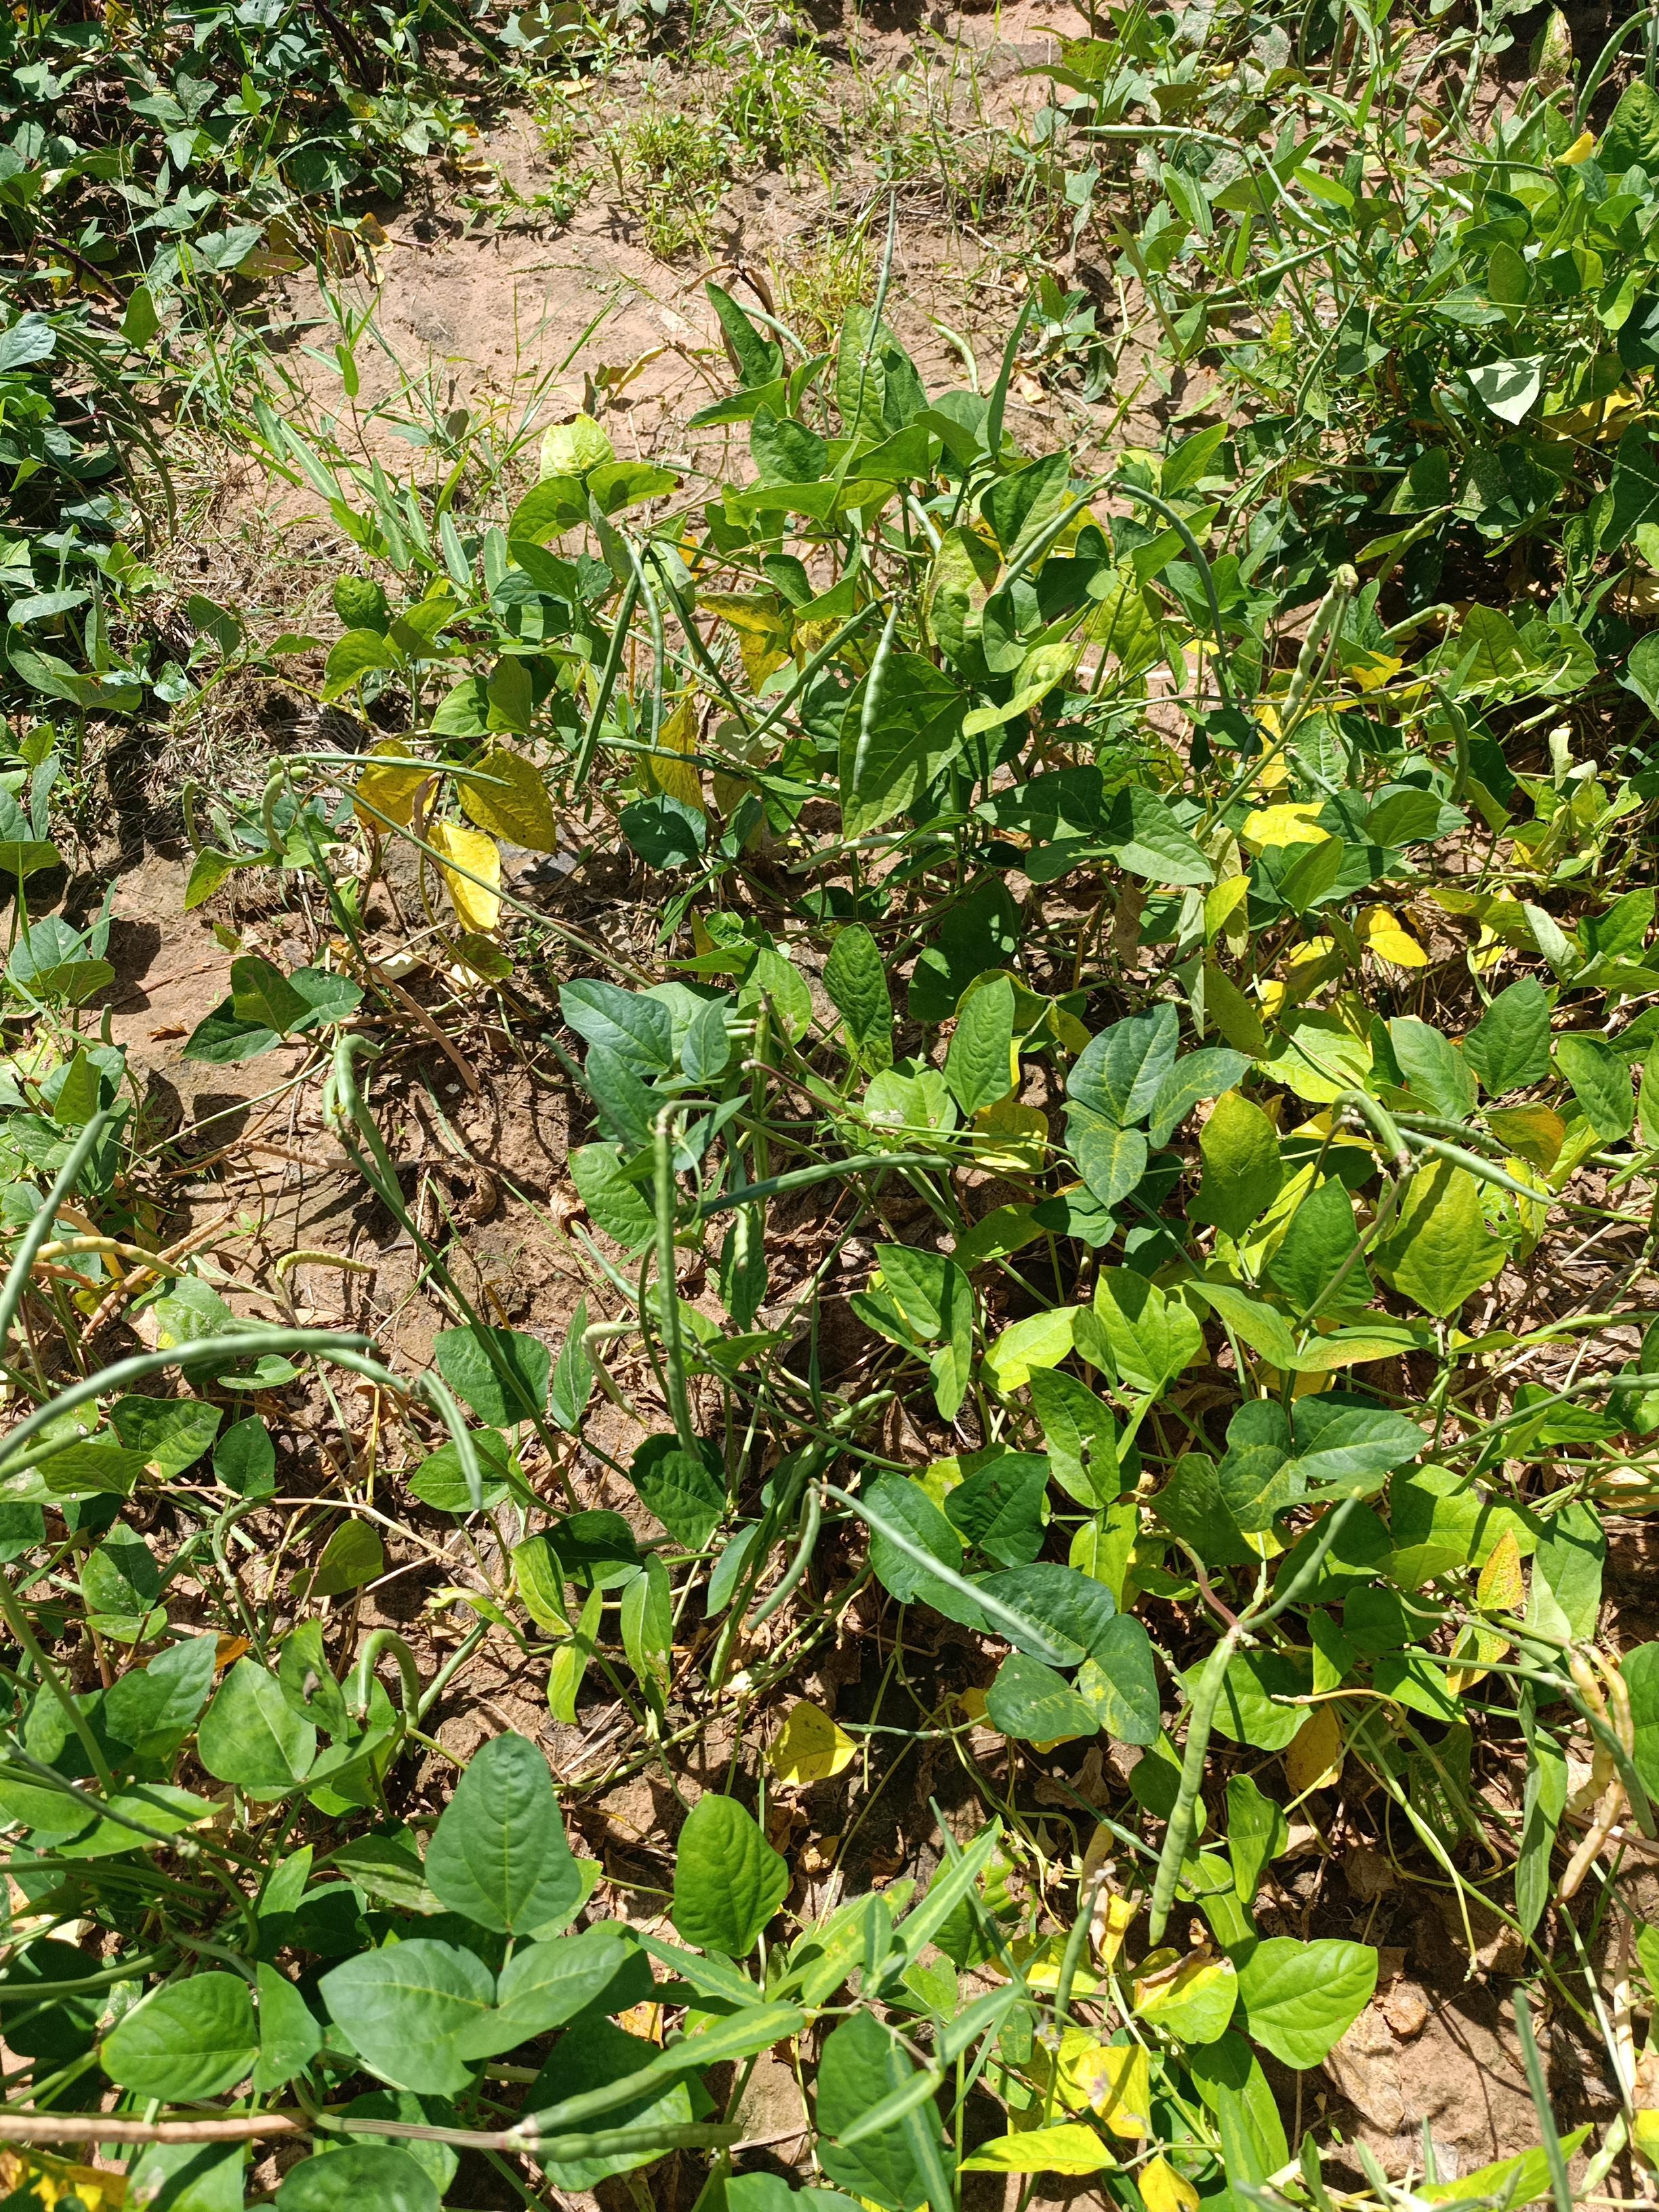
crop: cowpea
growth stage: maturity
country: Nigeria
